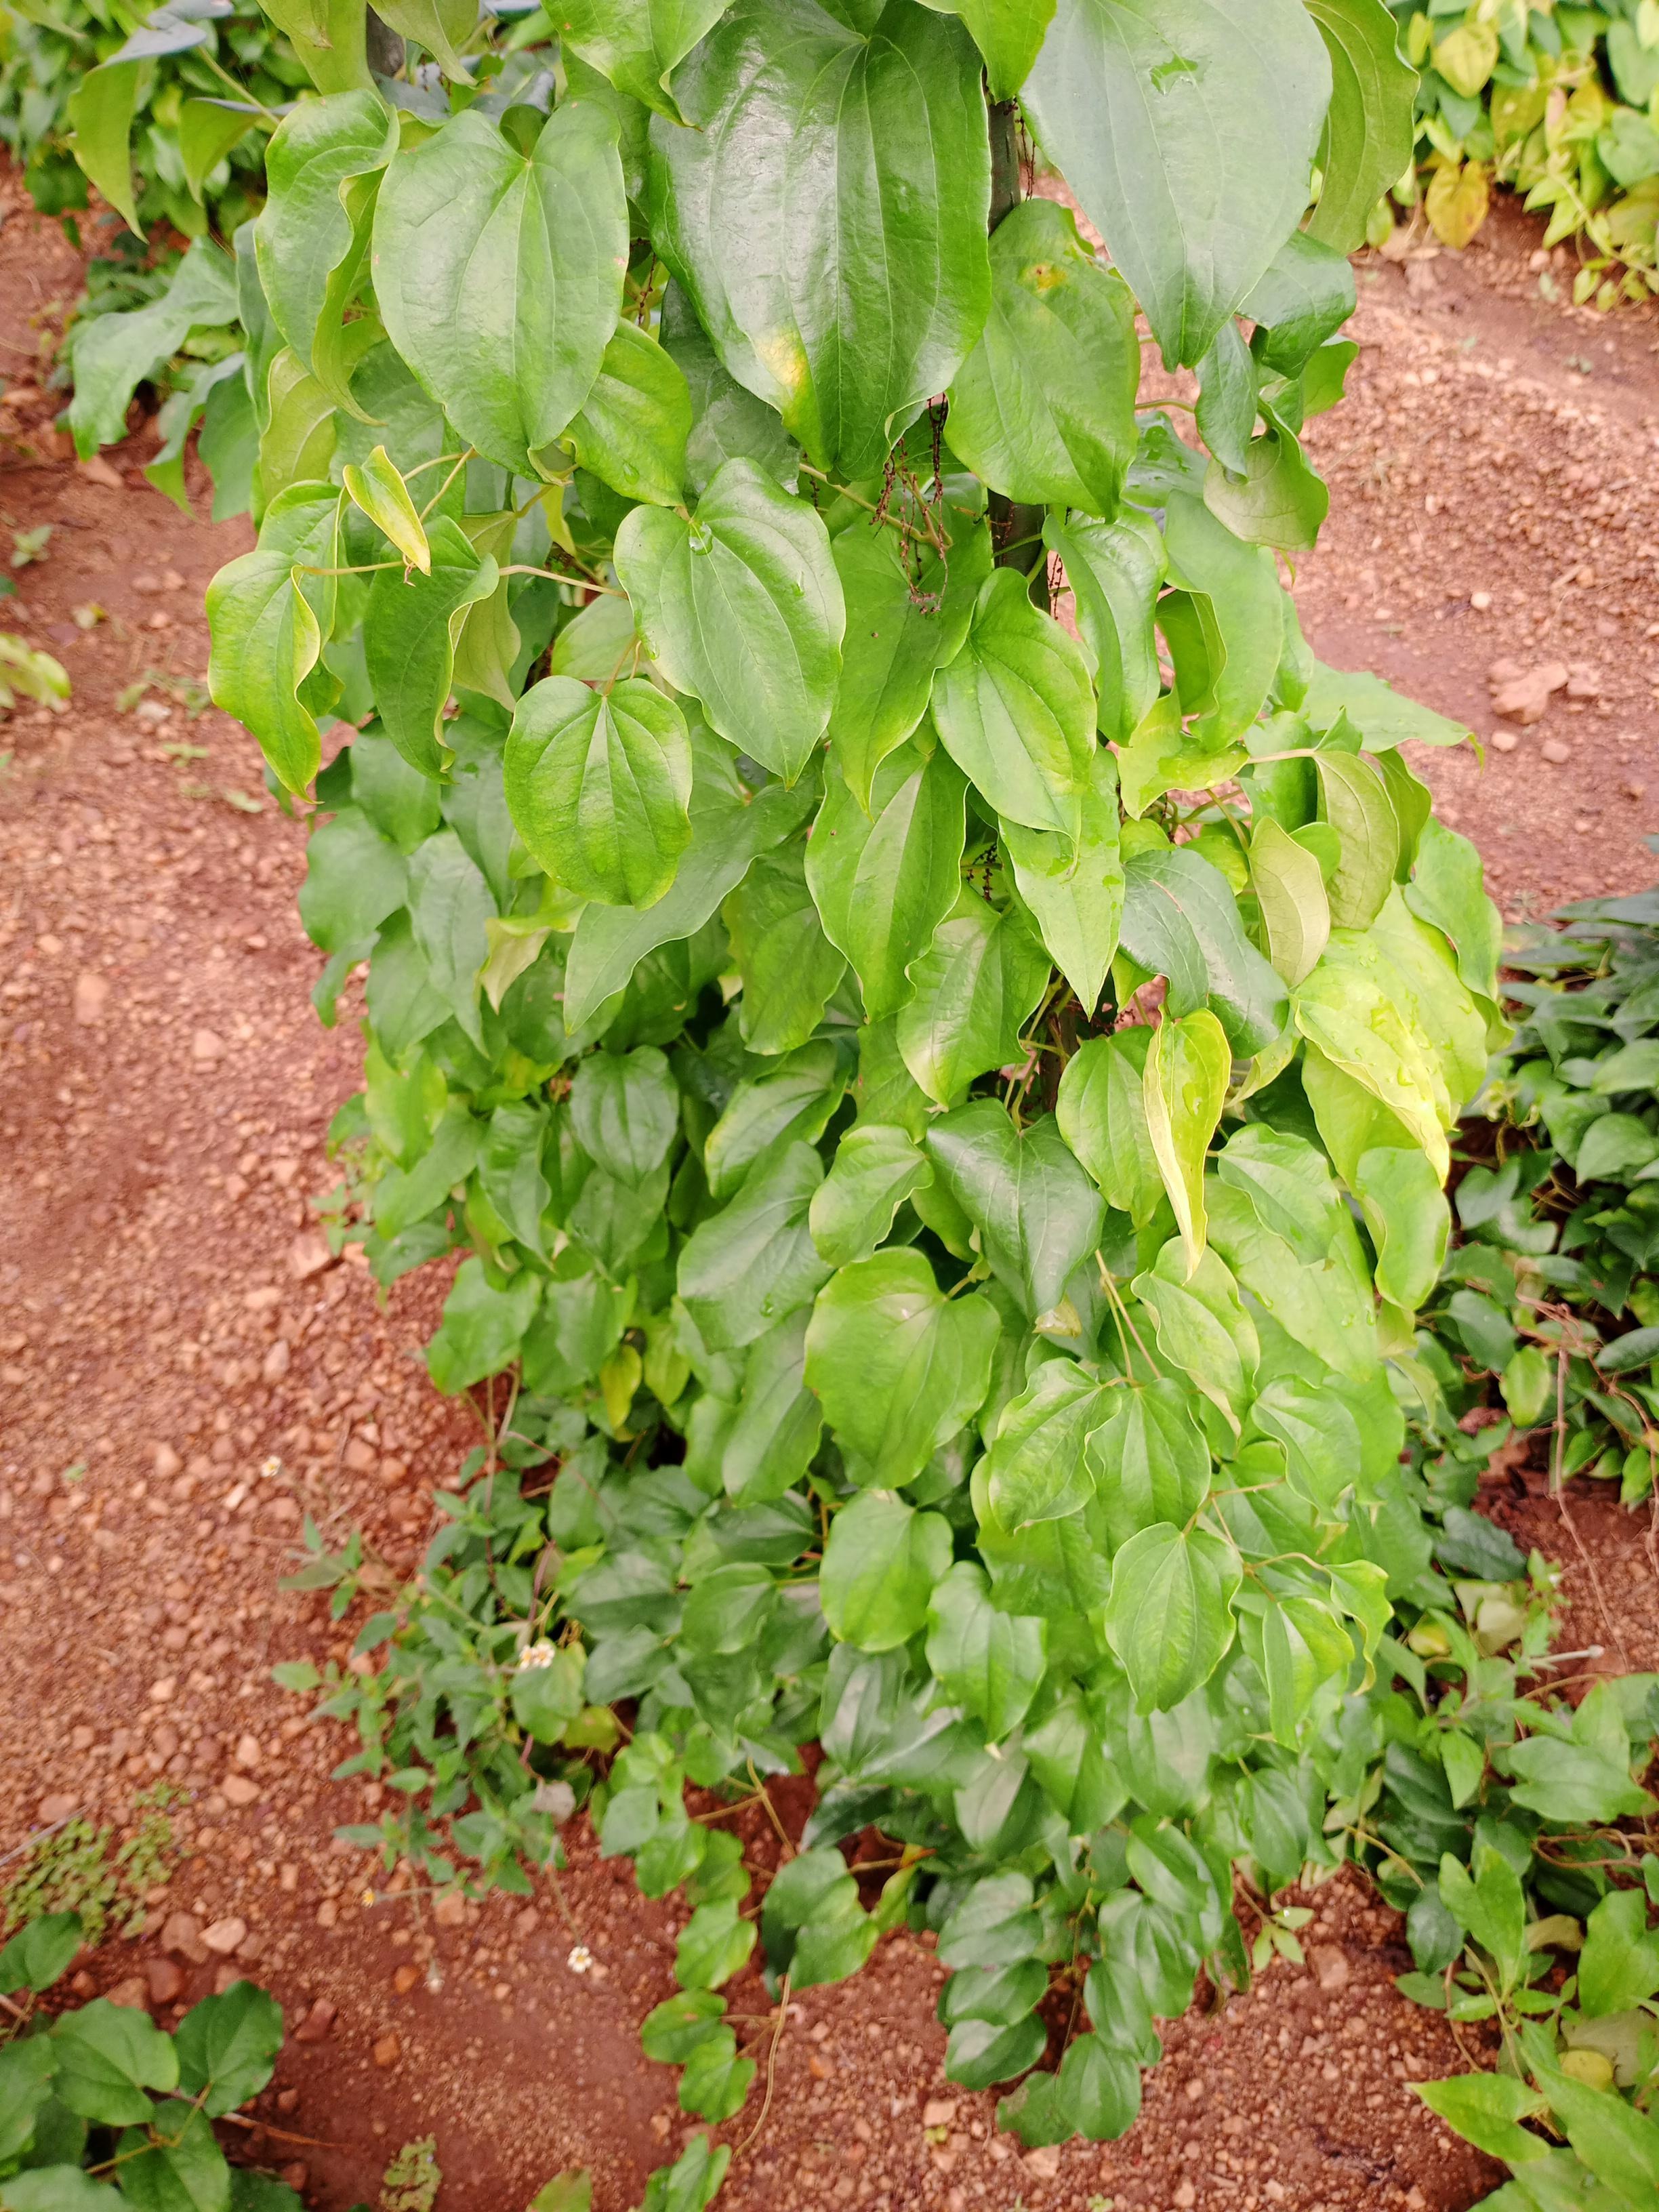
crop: yam
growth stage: vegetative
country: Nigeria
